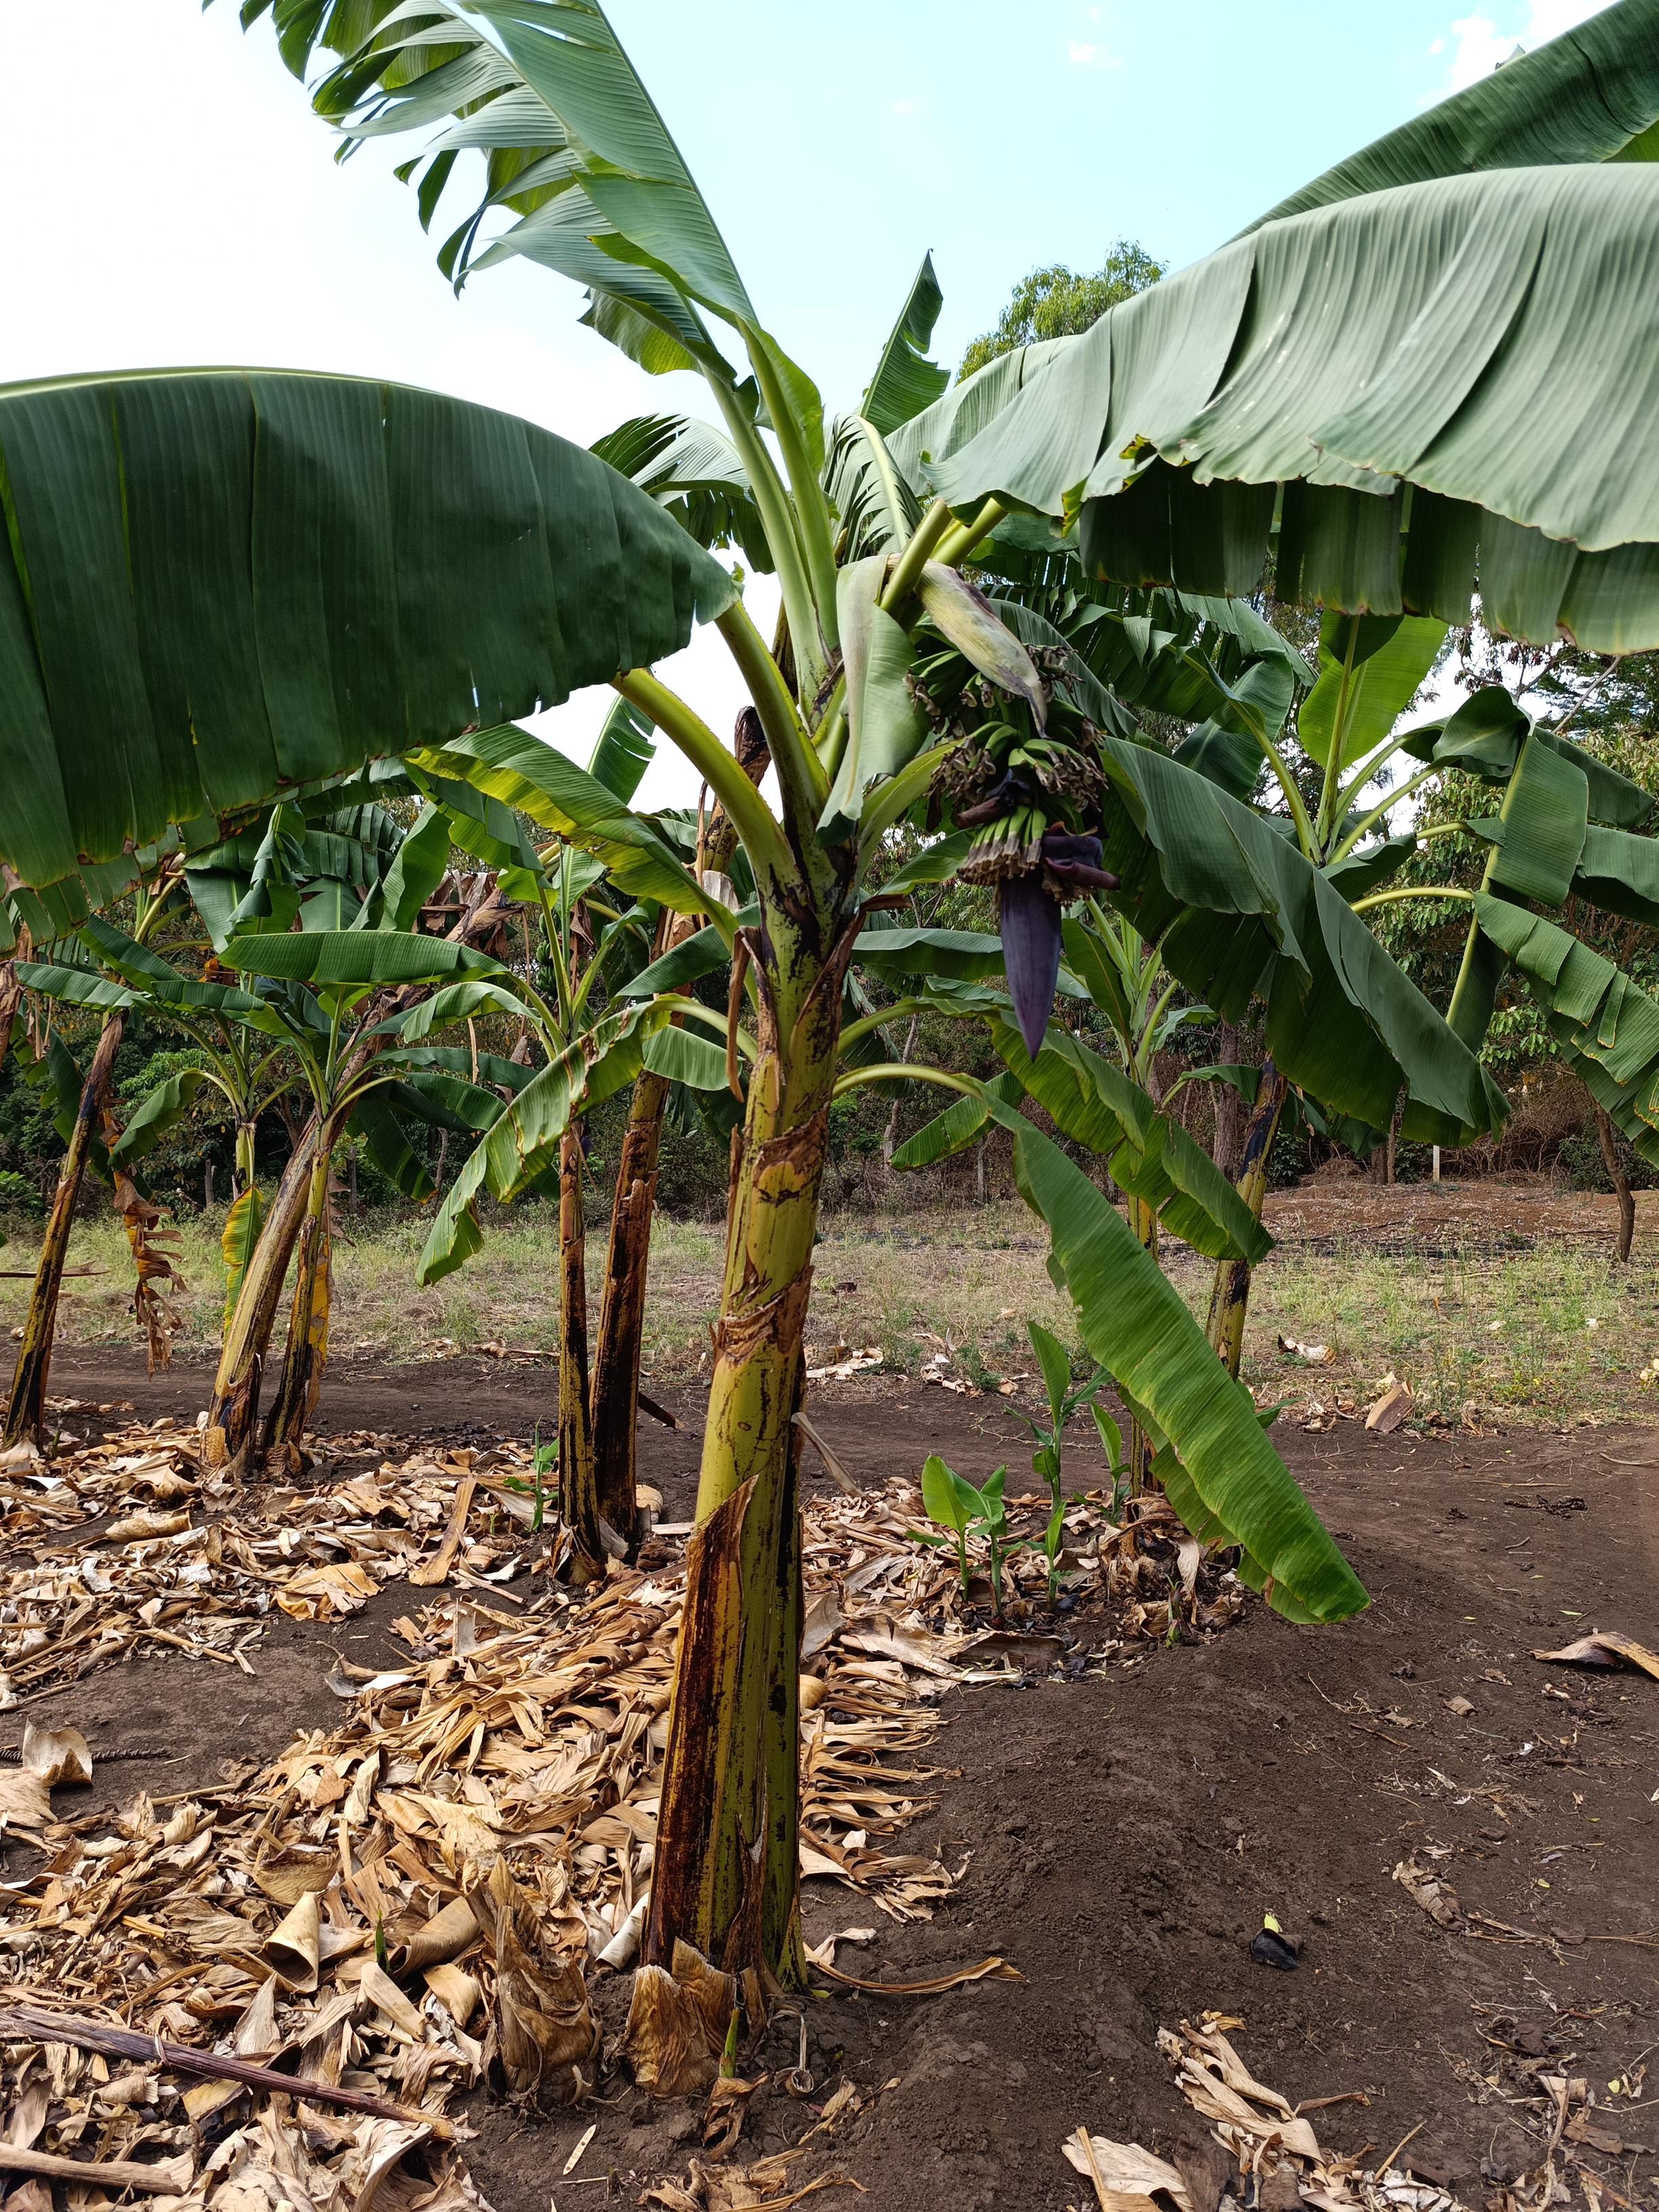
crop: banana
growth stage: flowering
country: Tanzania
